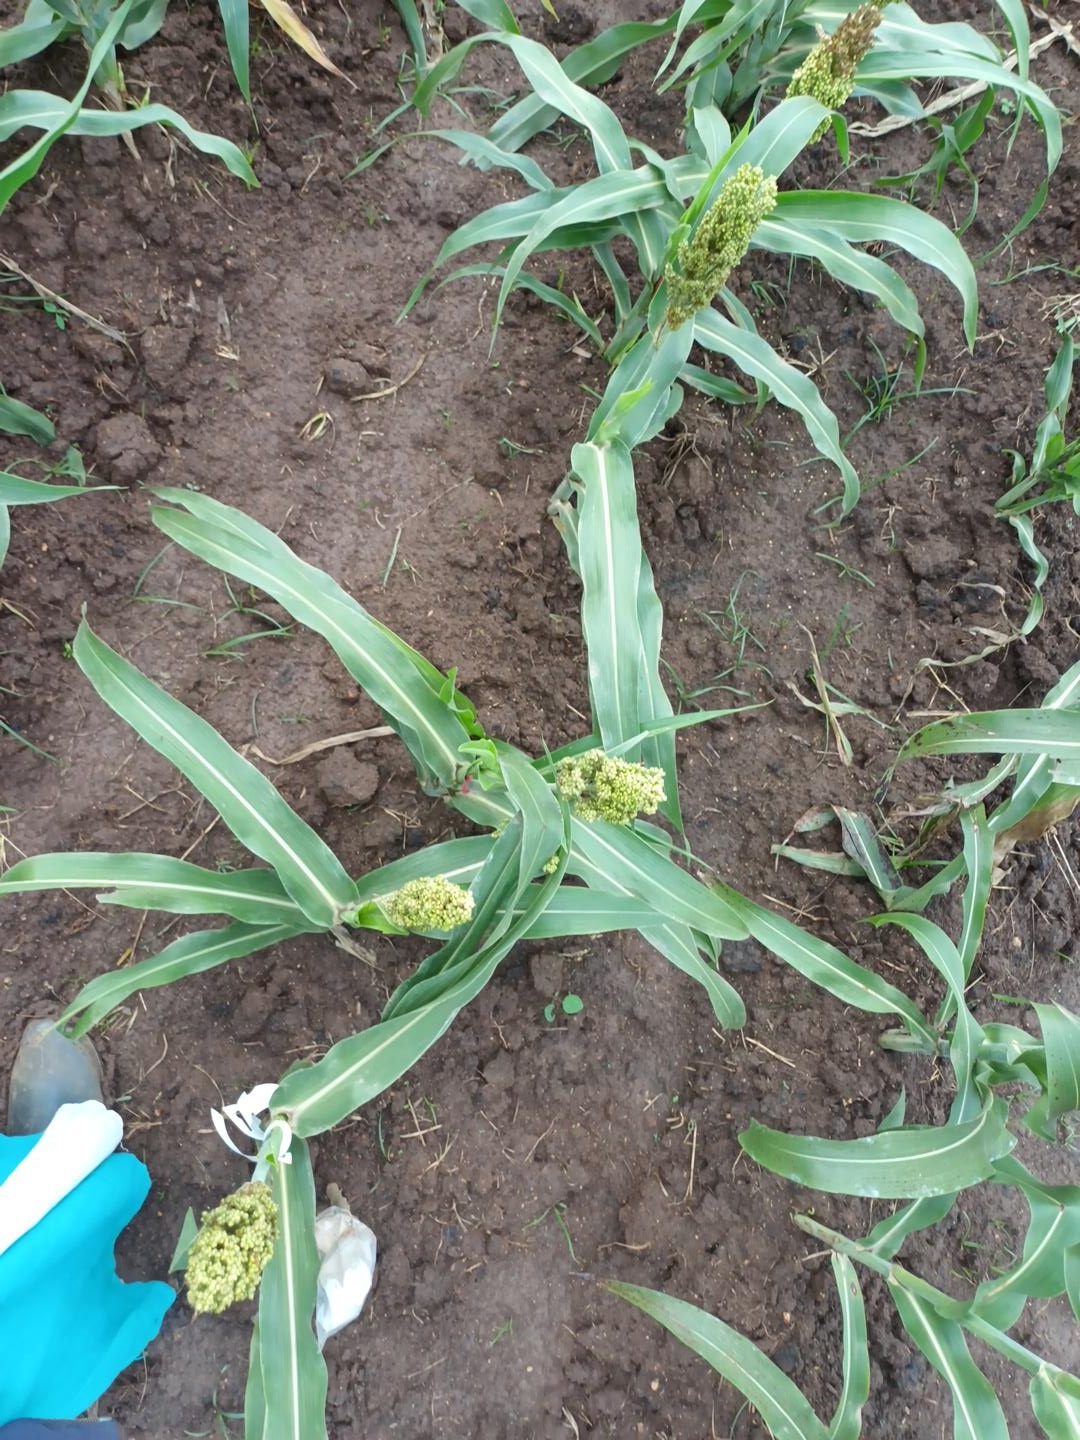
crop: sorghum
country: Kenya
